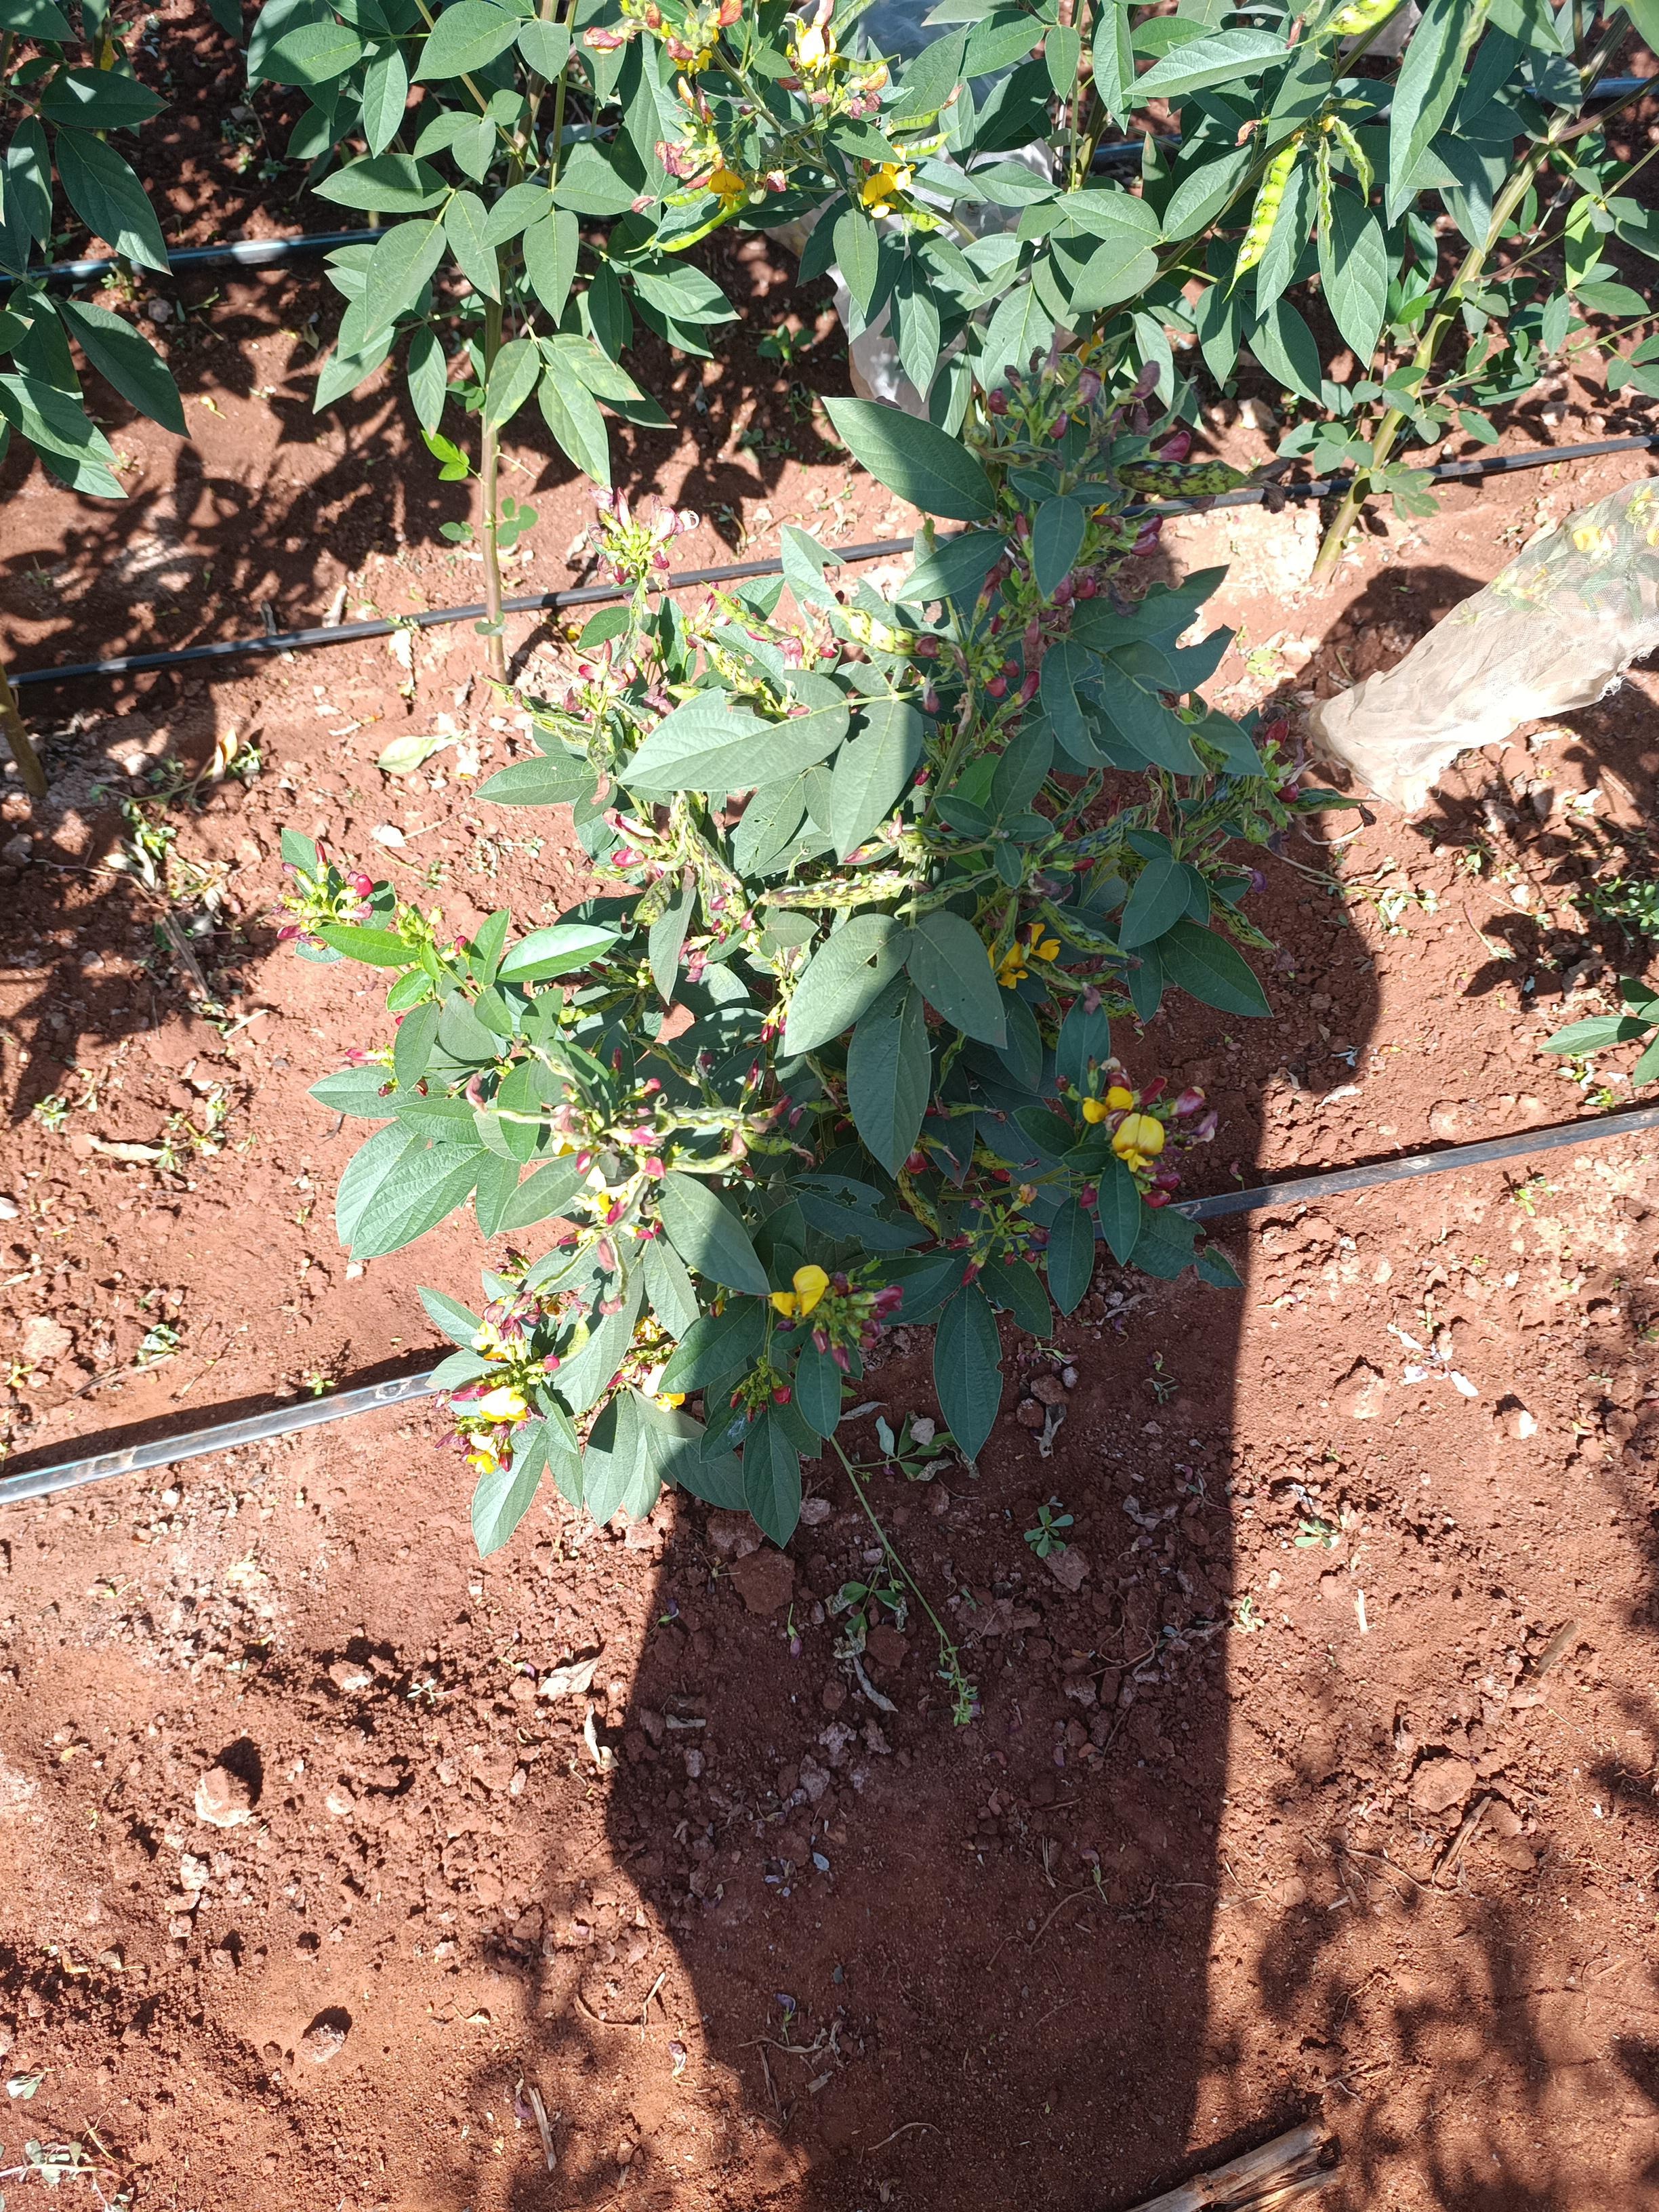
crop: pigeonpea
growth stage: development pod
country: Kenya
